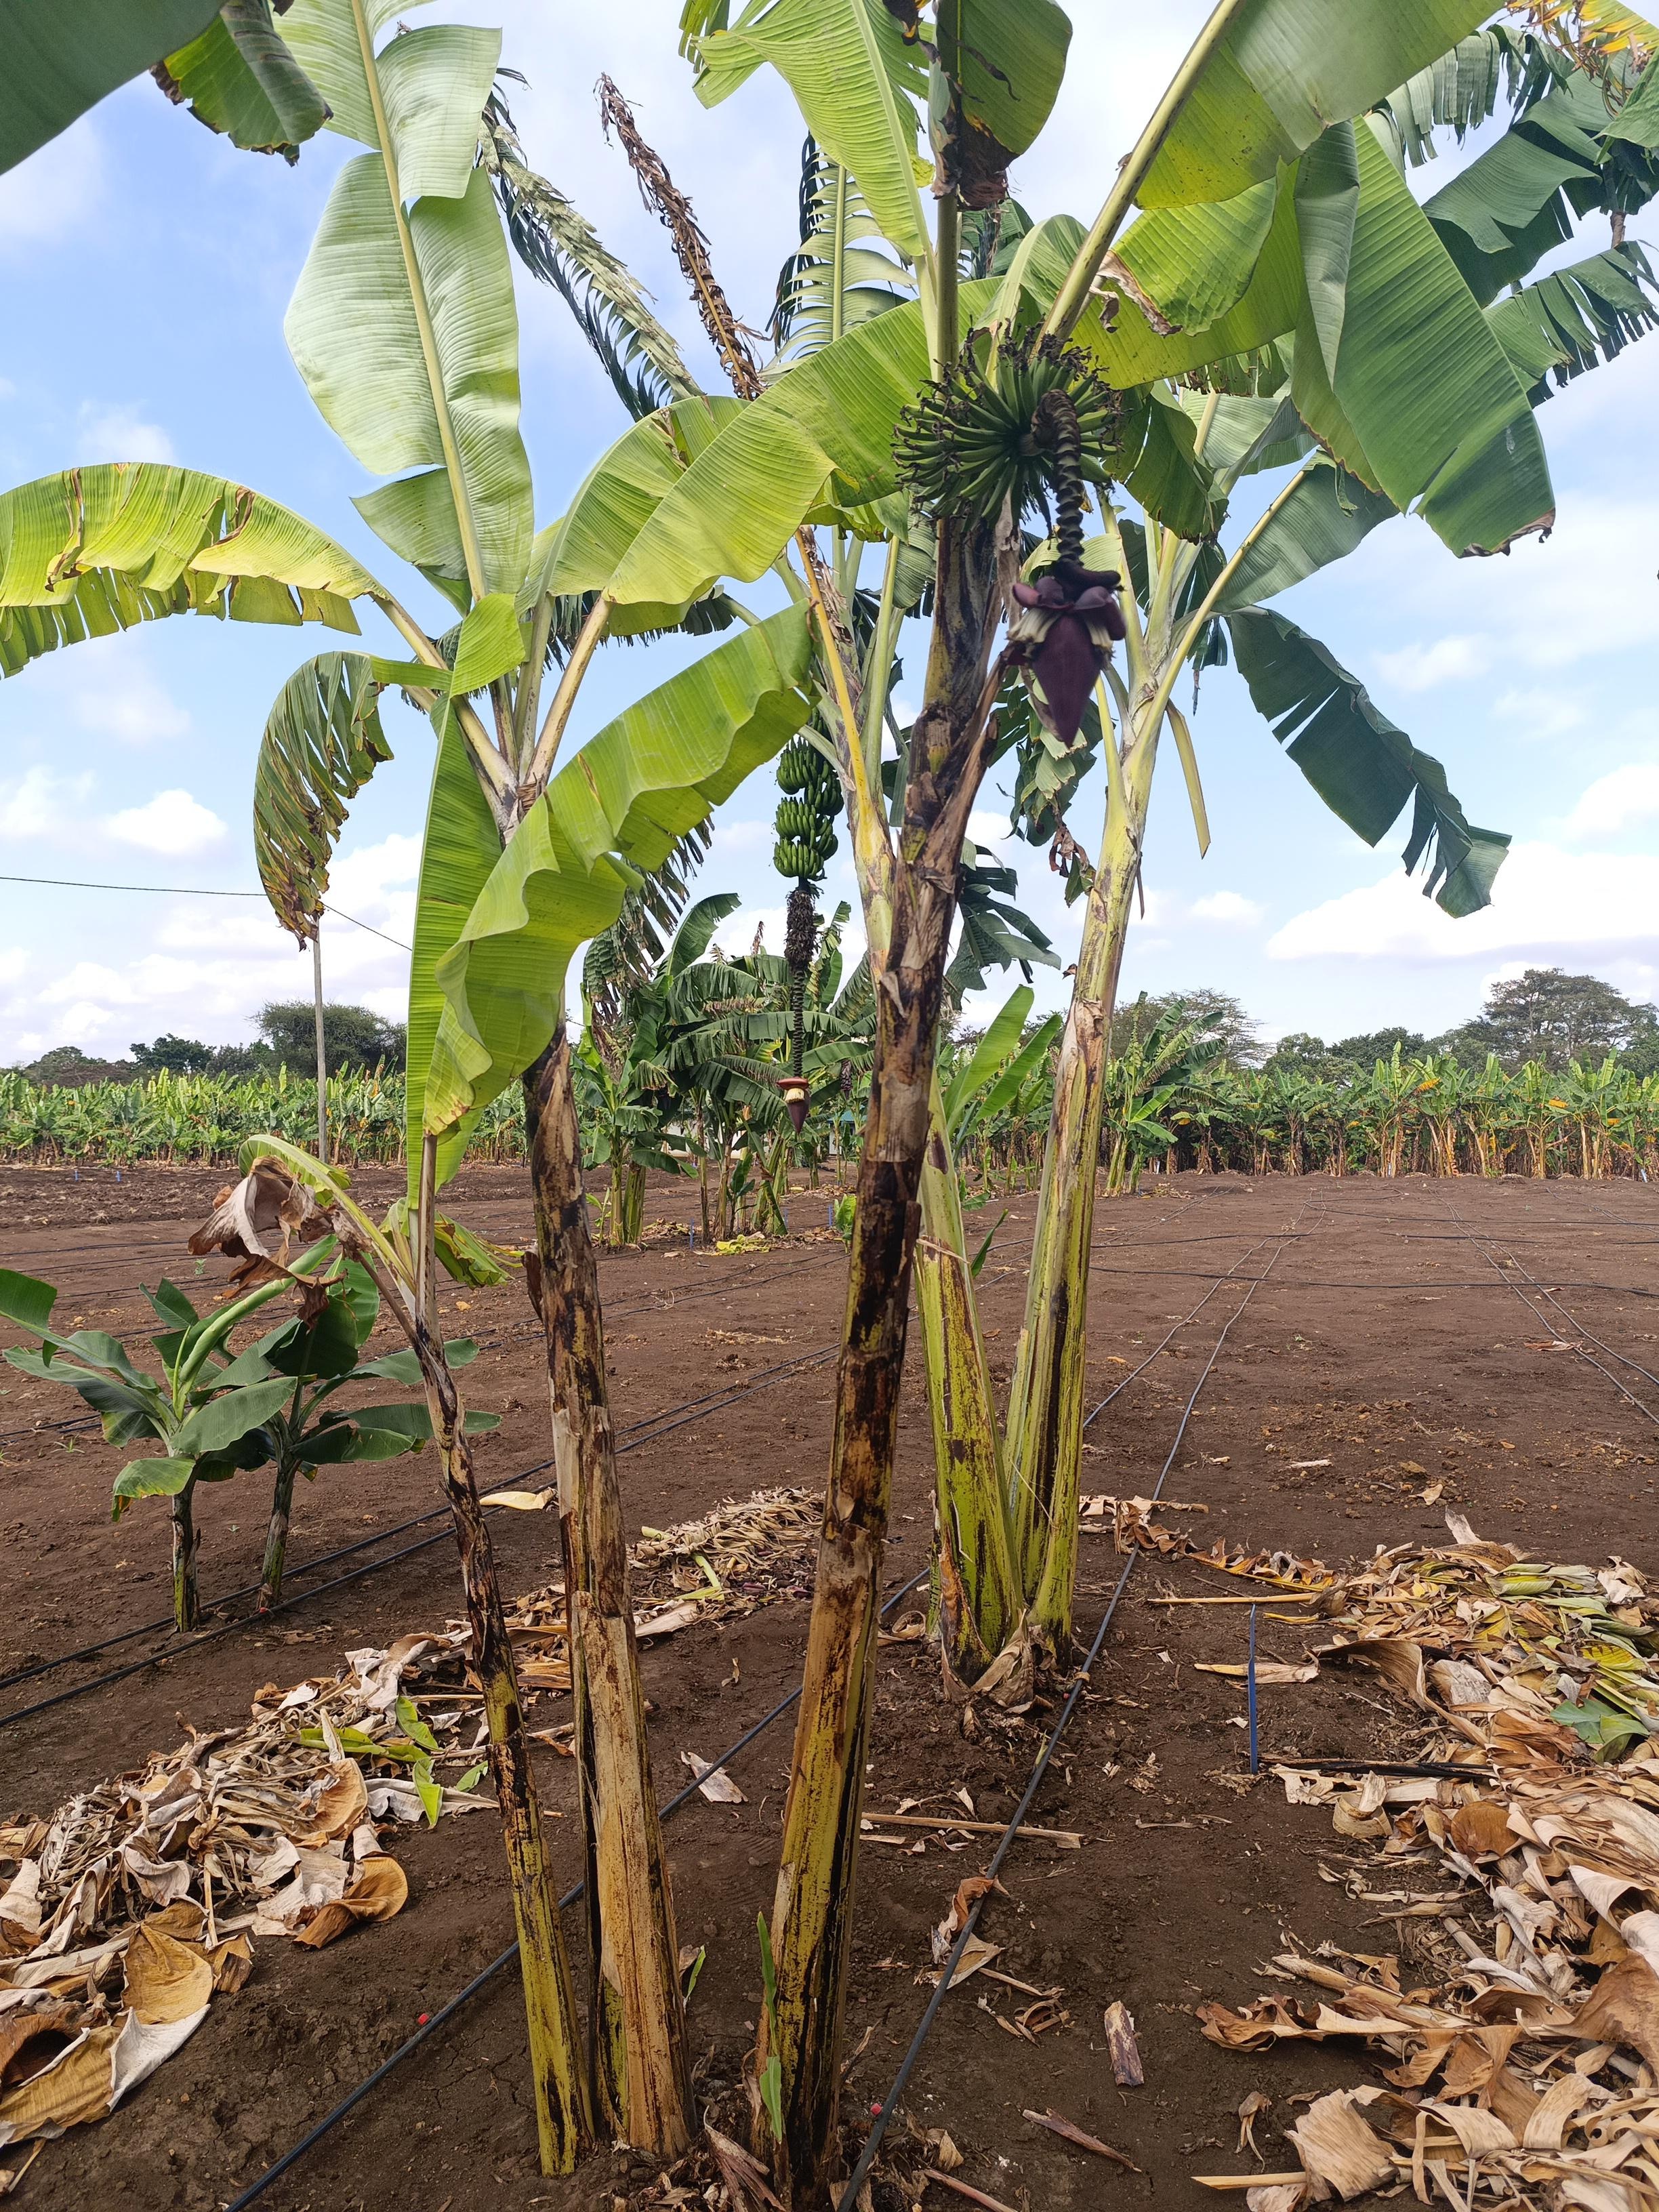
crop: banana
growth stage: development fruit
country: Tanzania
